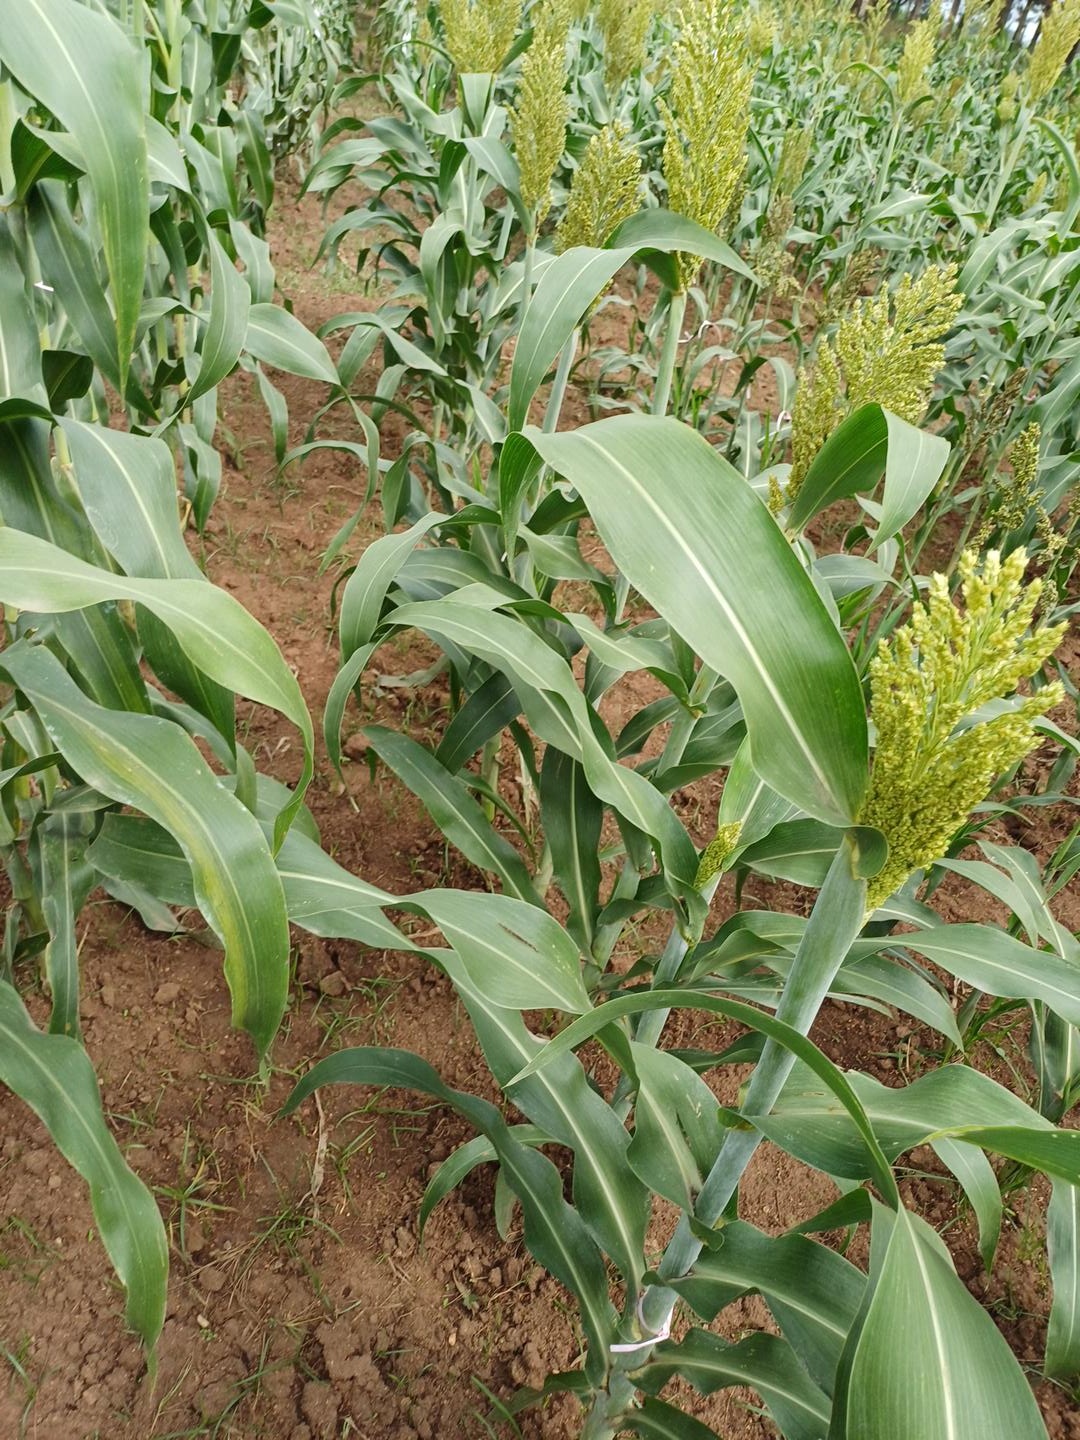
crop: sorghum
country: Kenya
